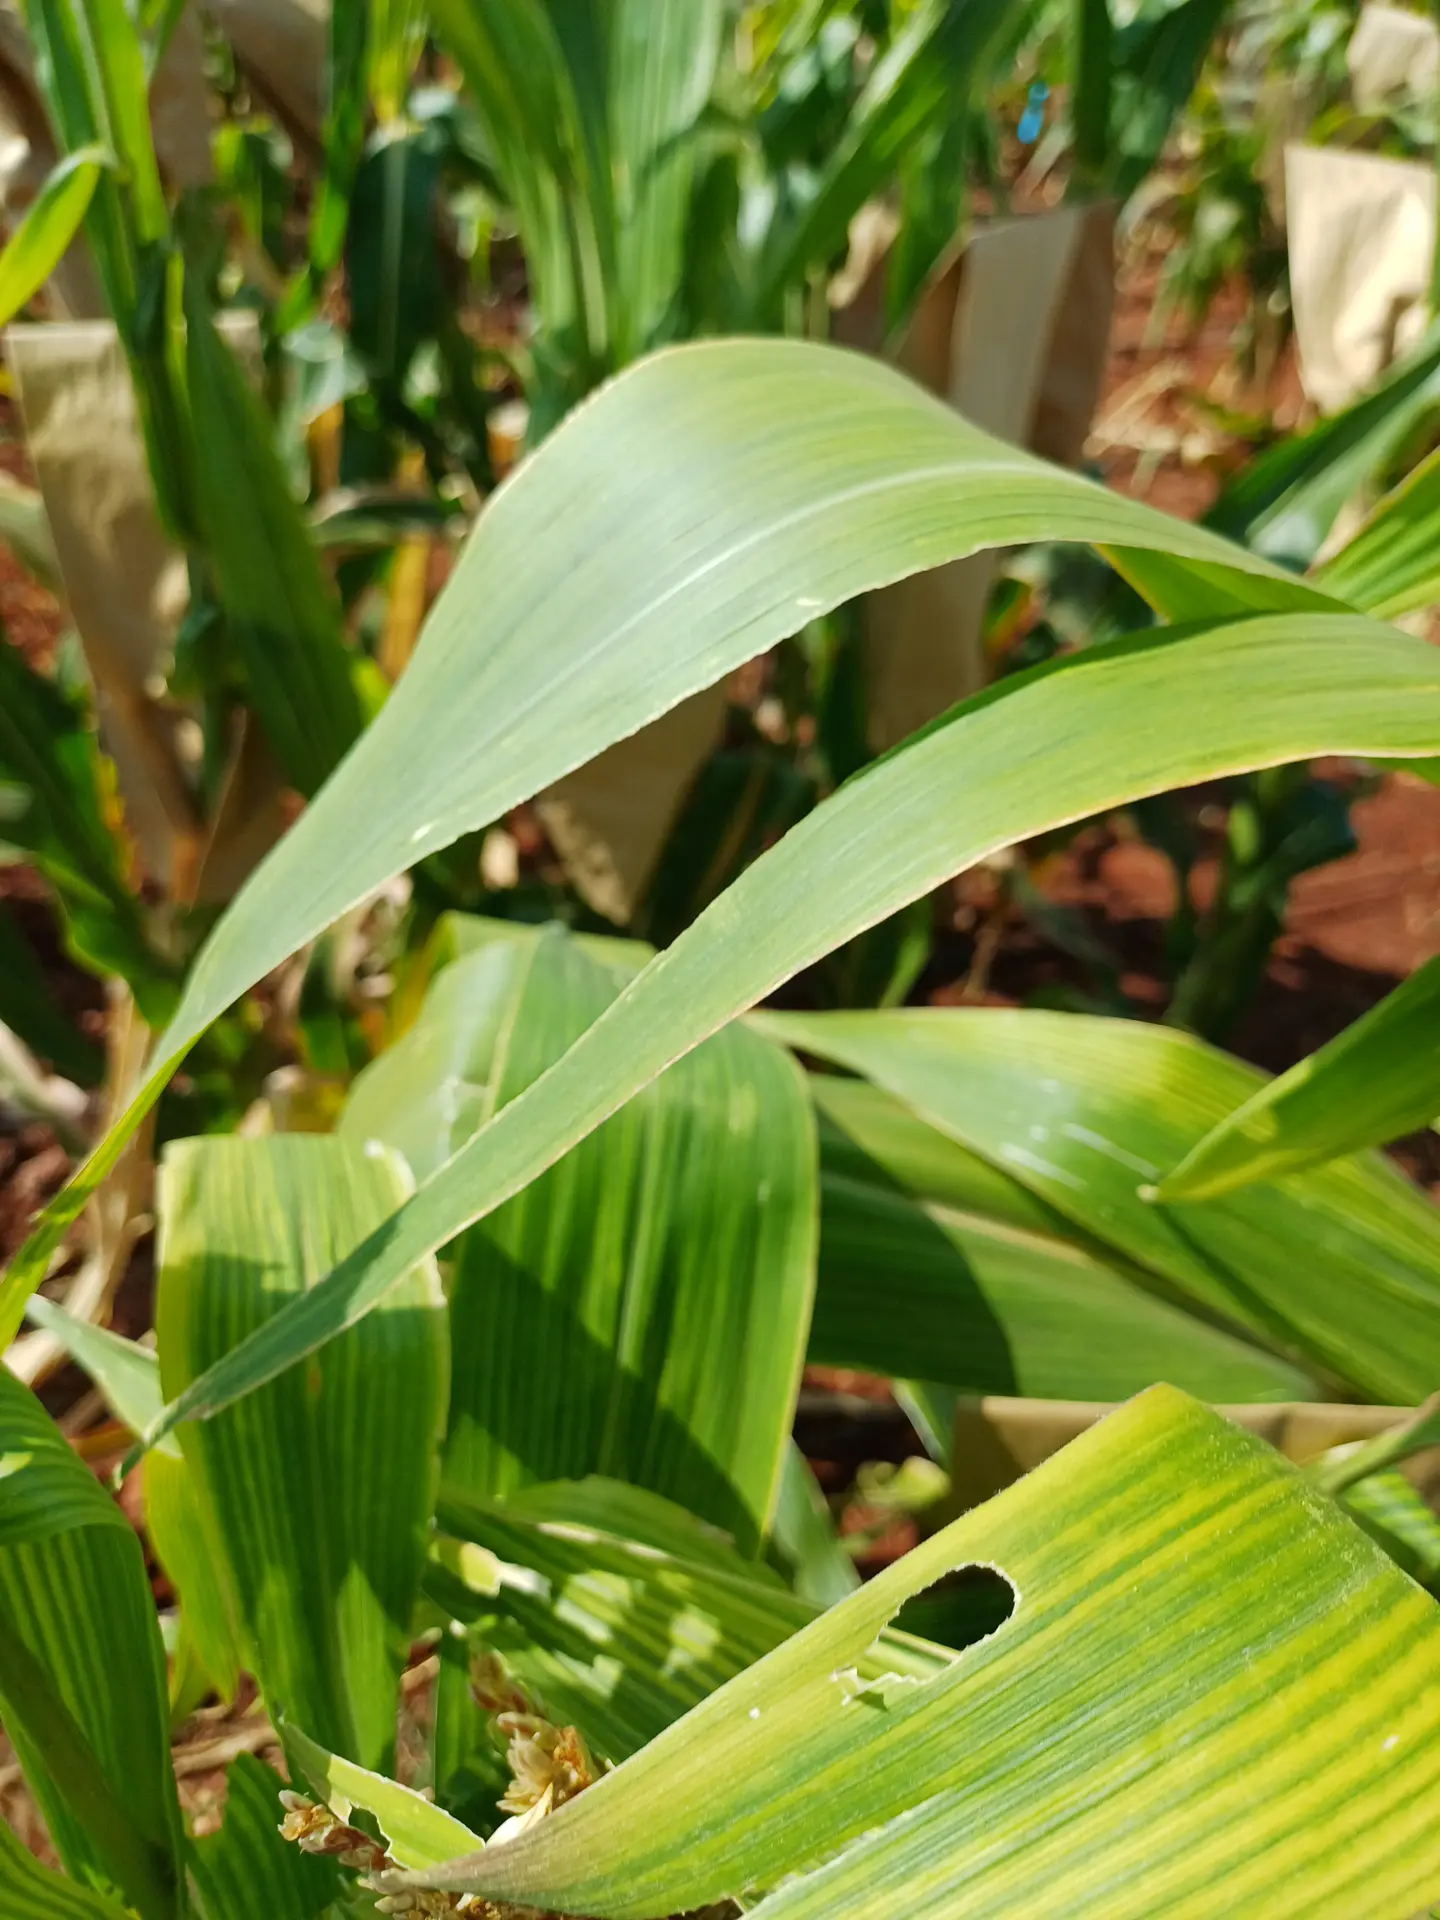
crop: maize
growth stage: flowering
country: Kenya
